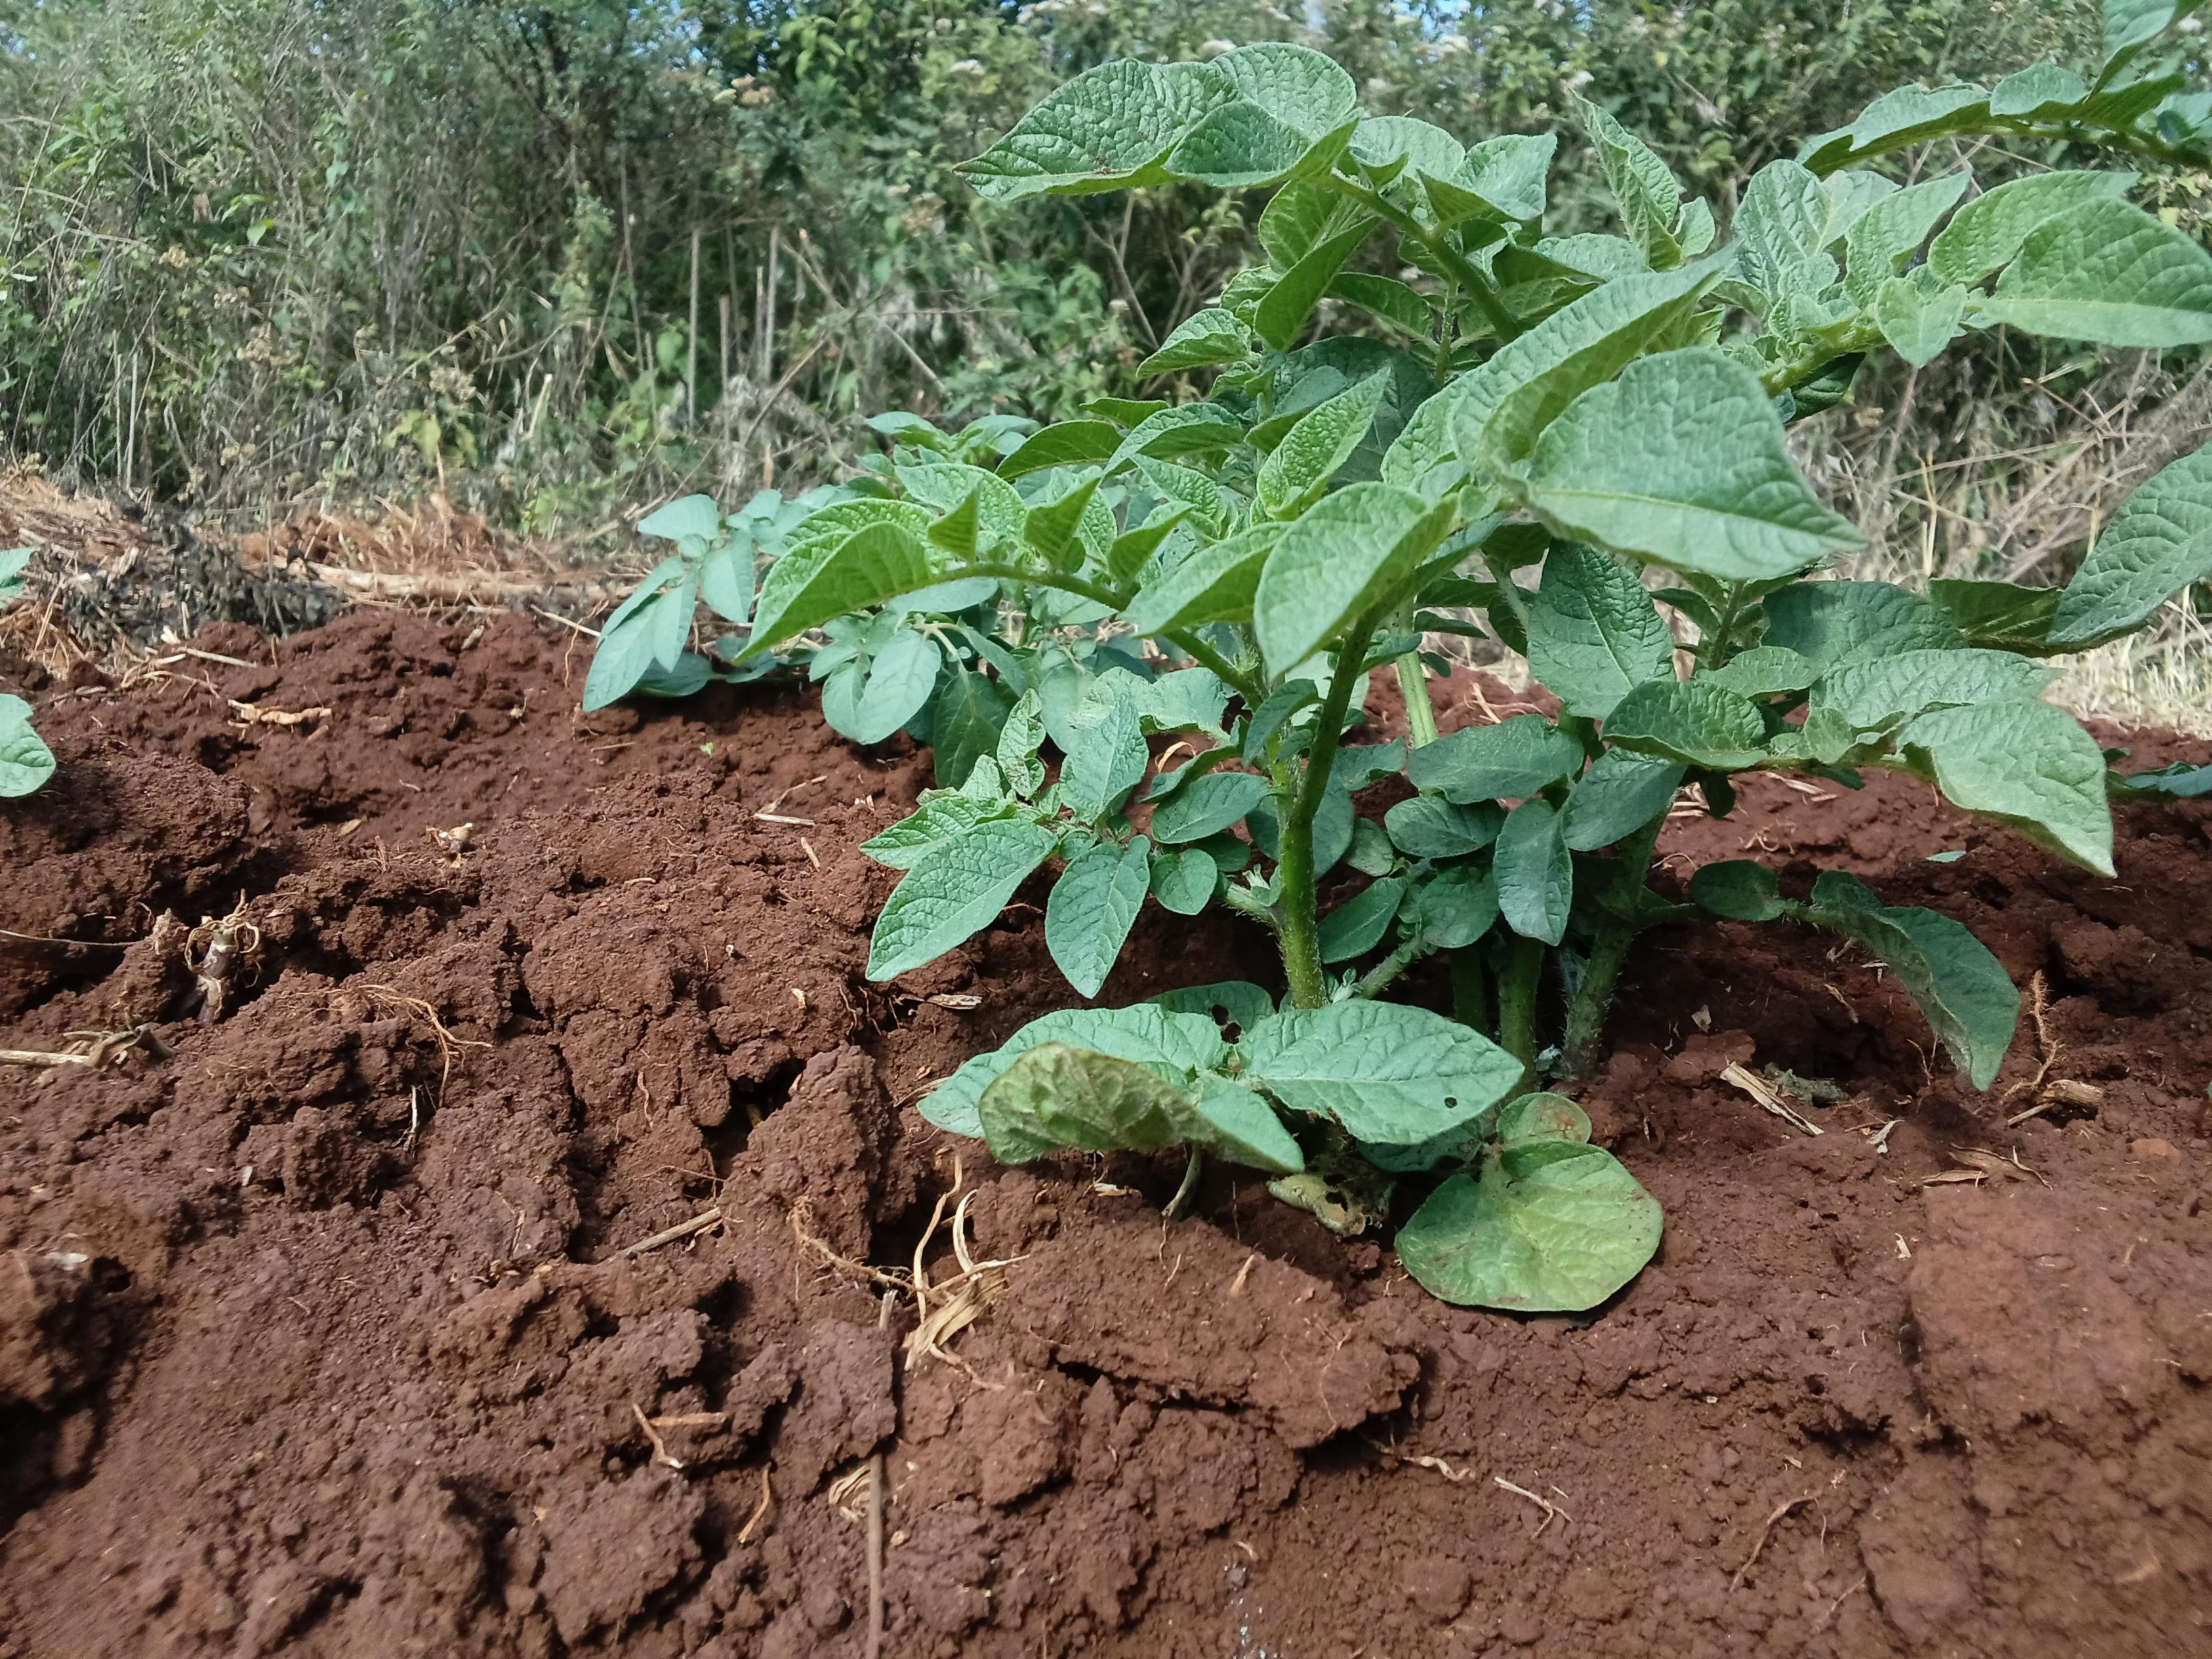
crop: potato
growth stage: vegetative
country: Kenya
